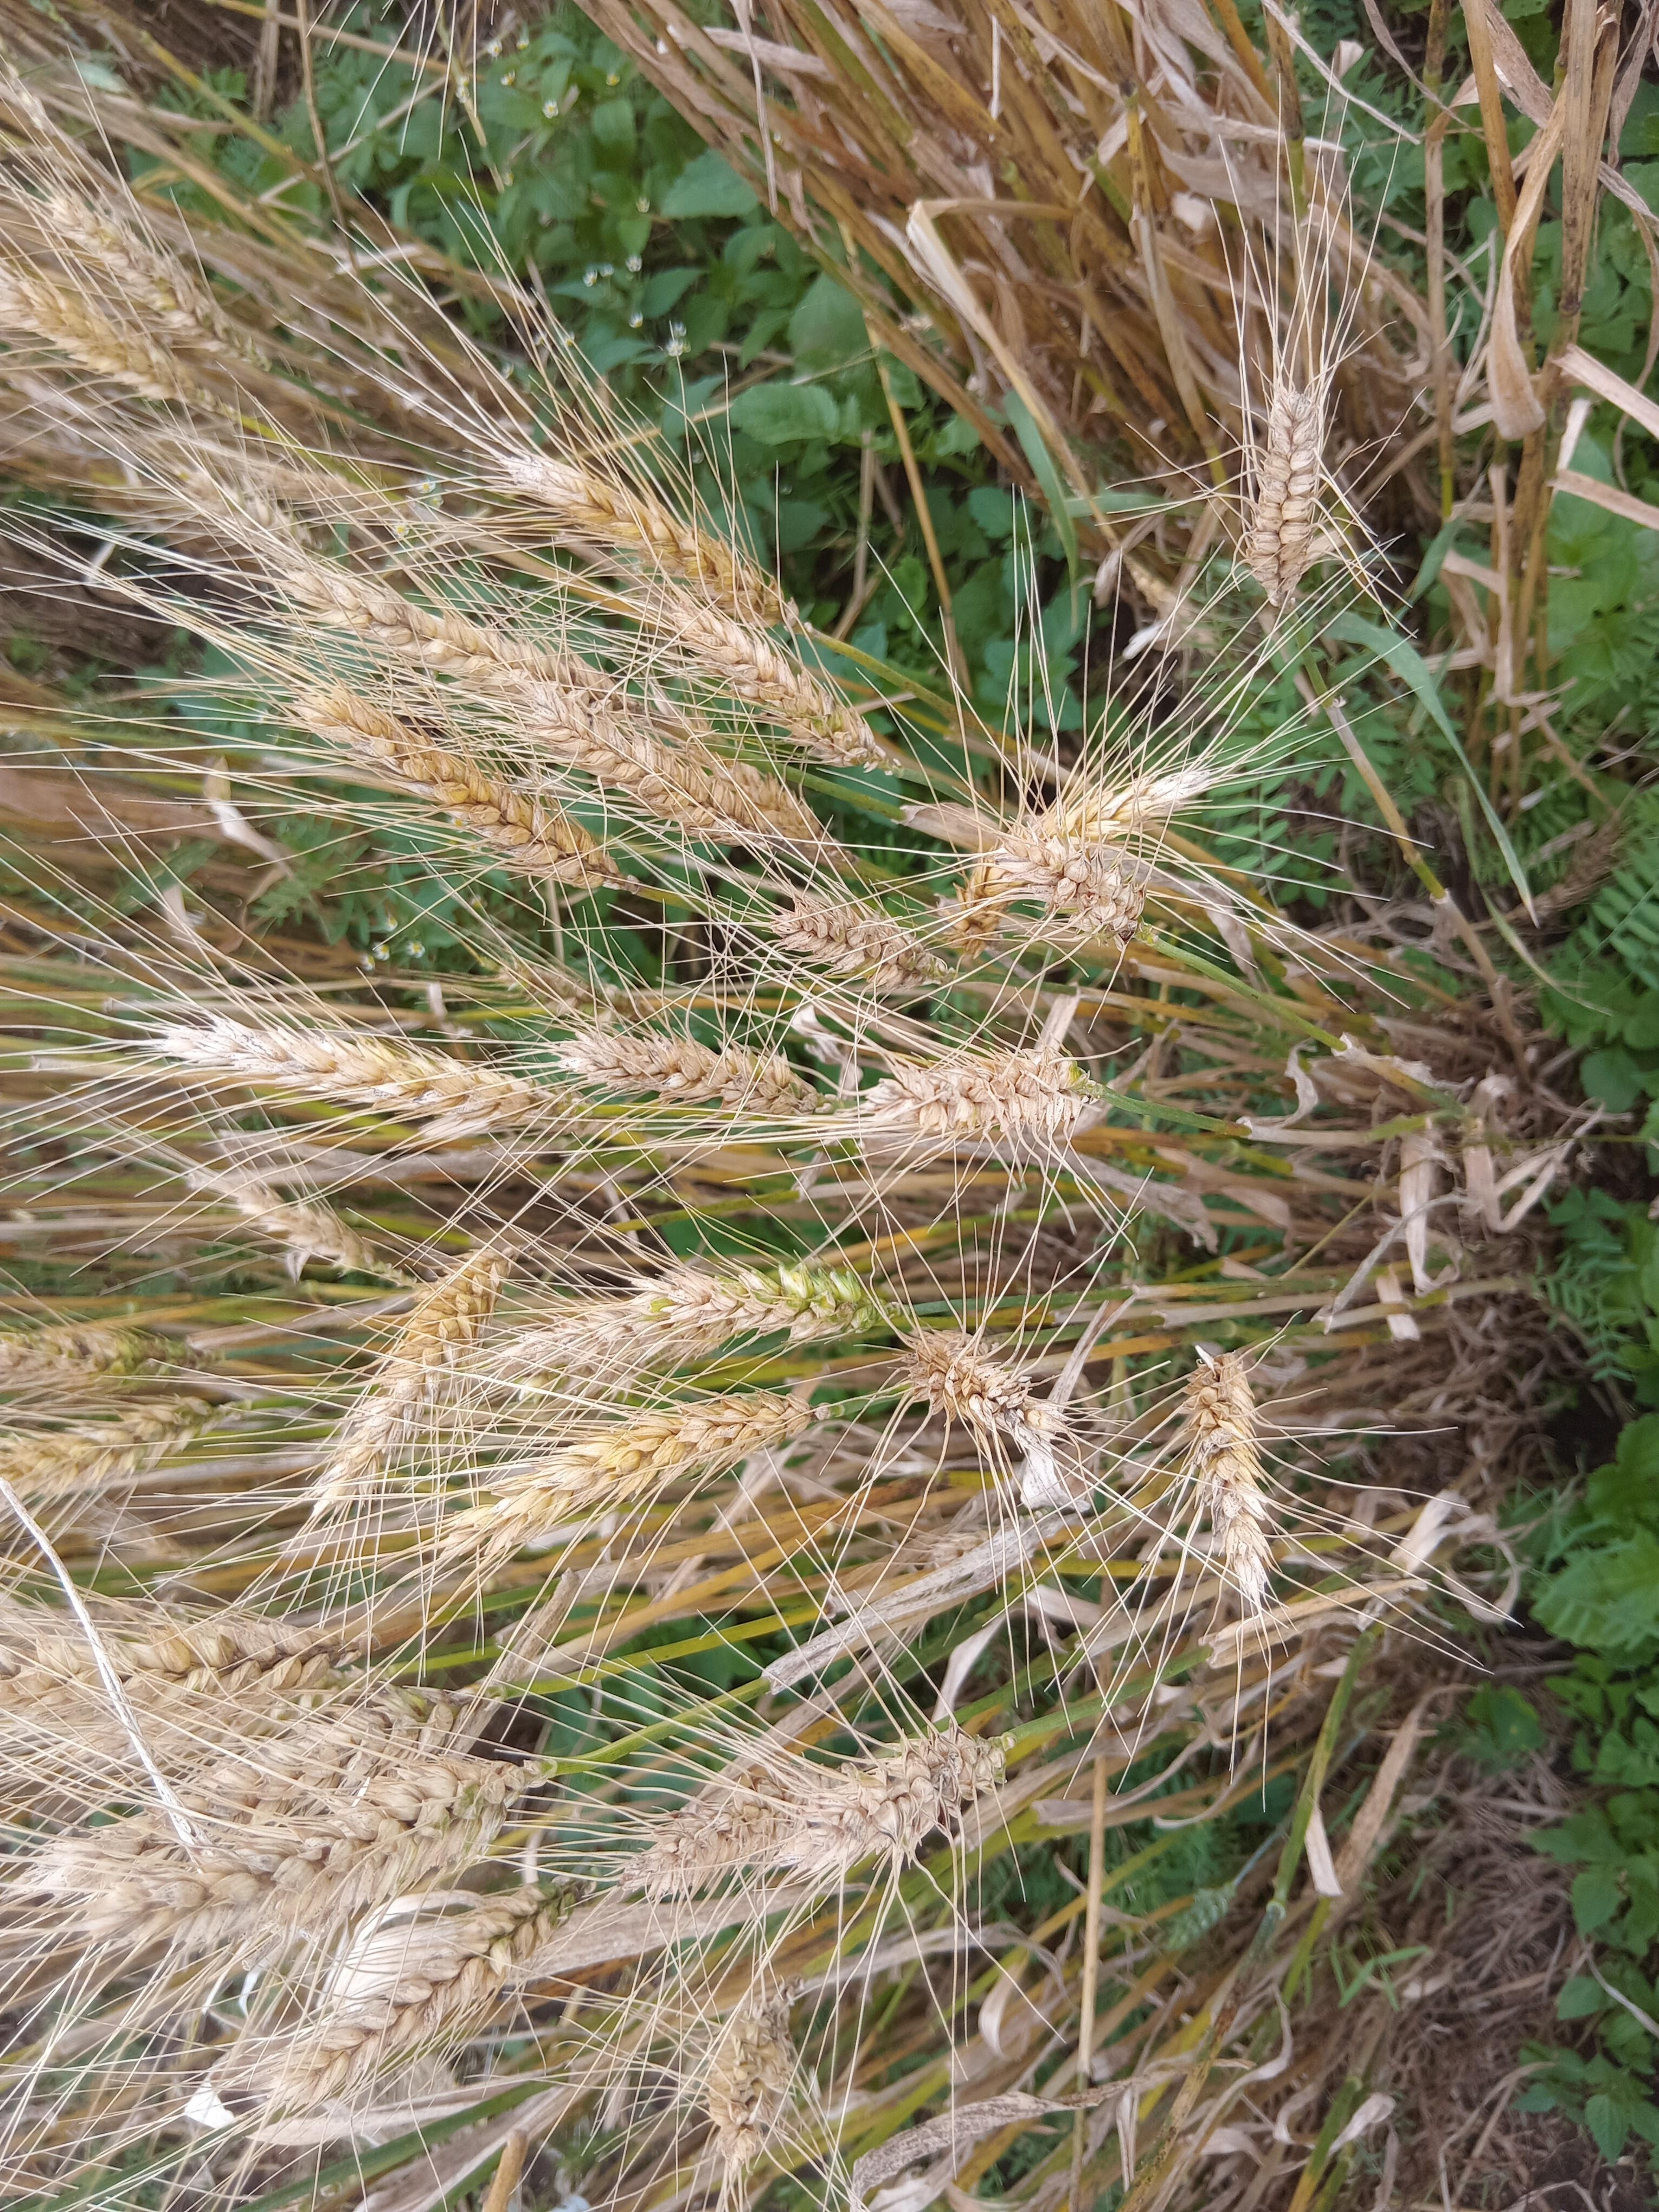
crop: wheat
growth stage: maturity
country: Kenya
